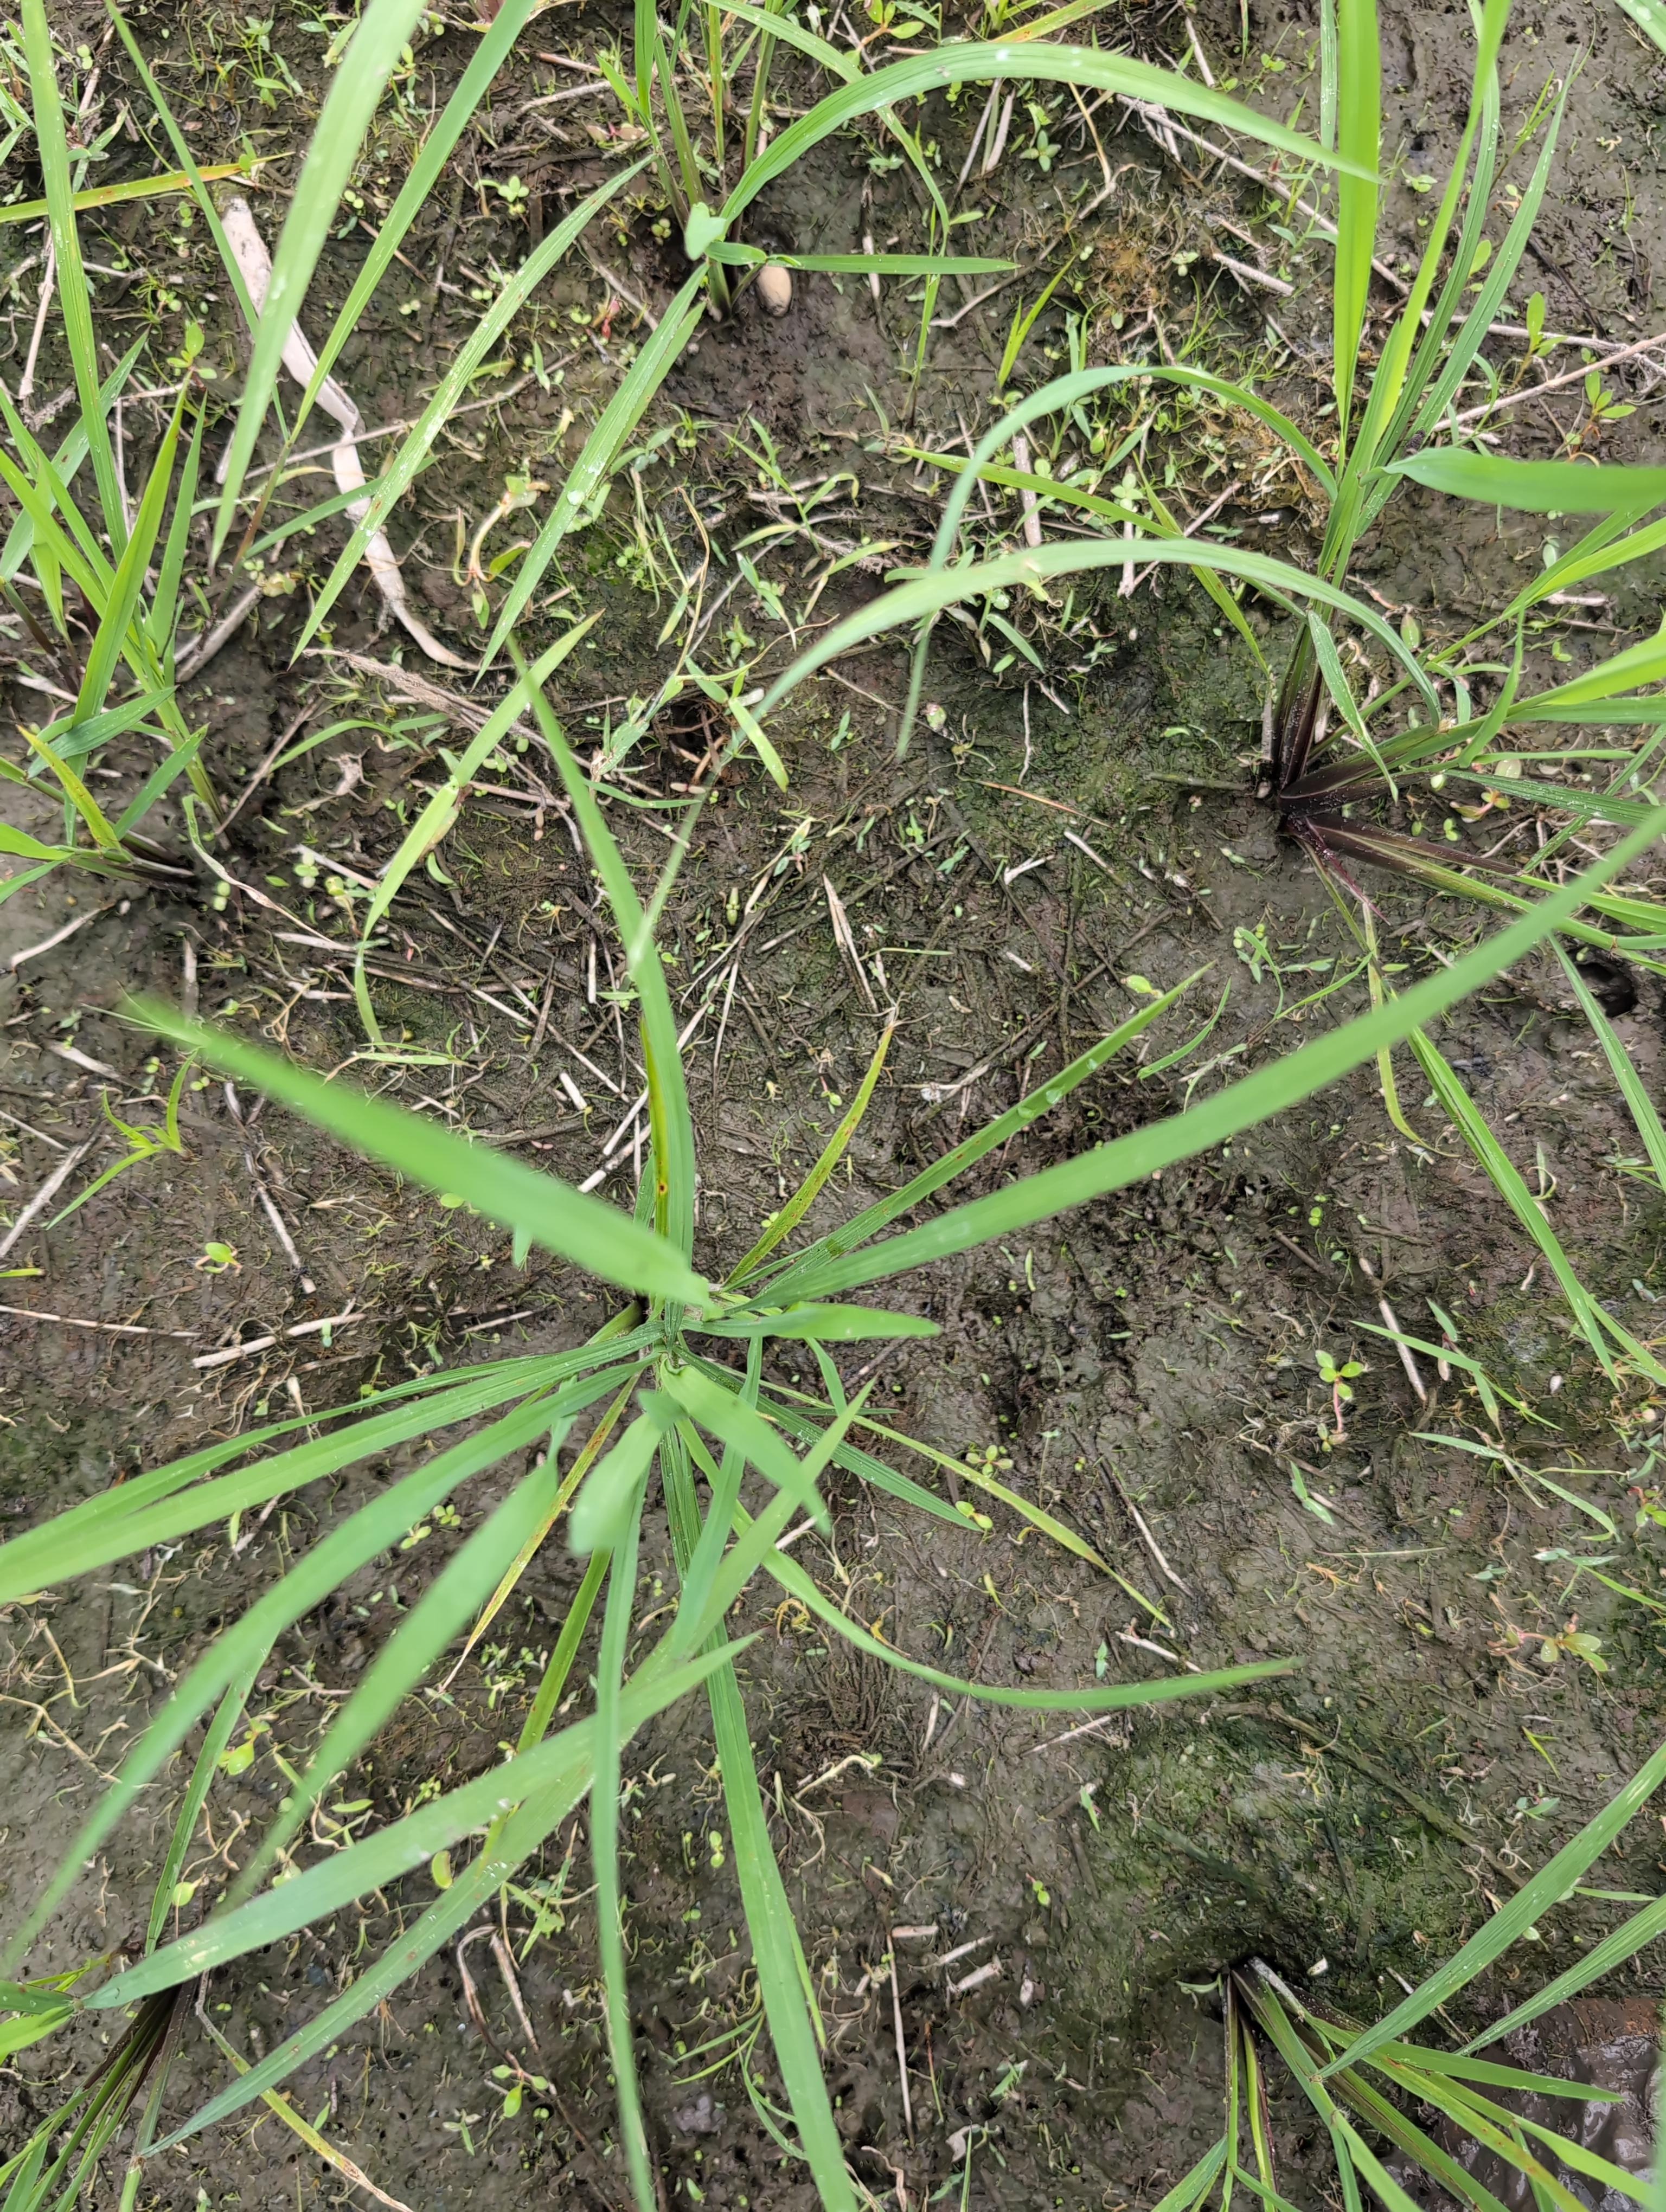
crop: rice
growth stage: establishment seedling
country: Côte d'Ivoire
